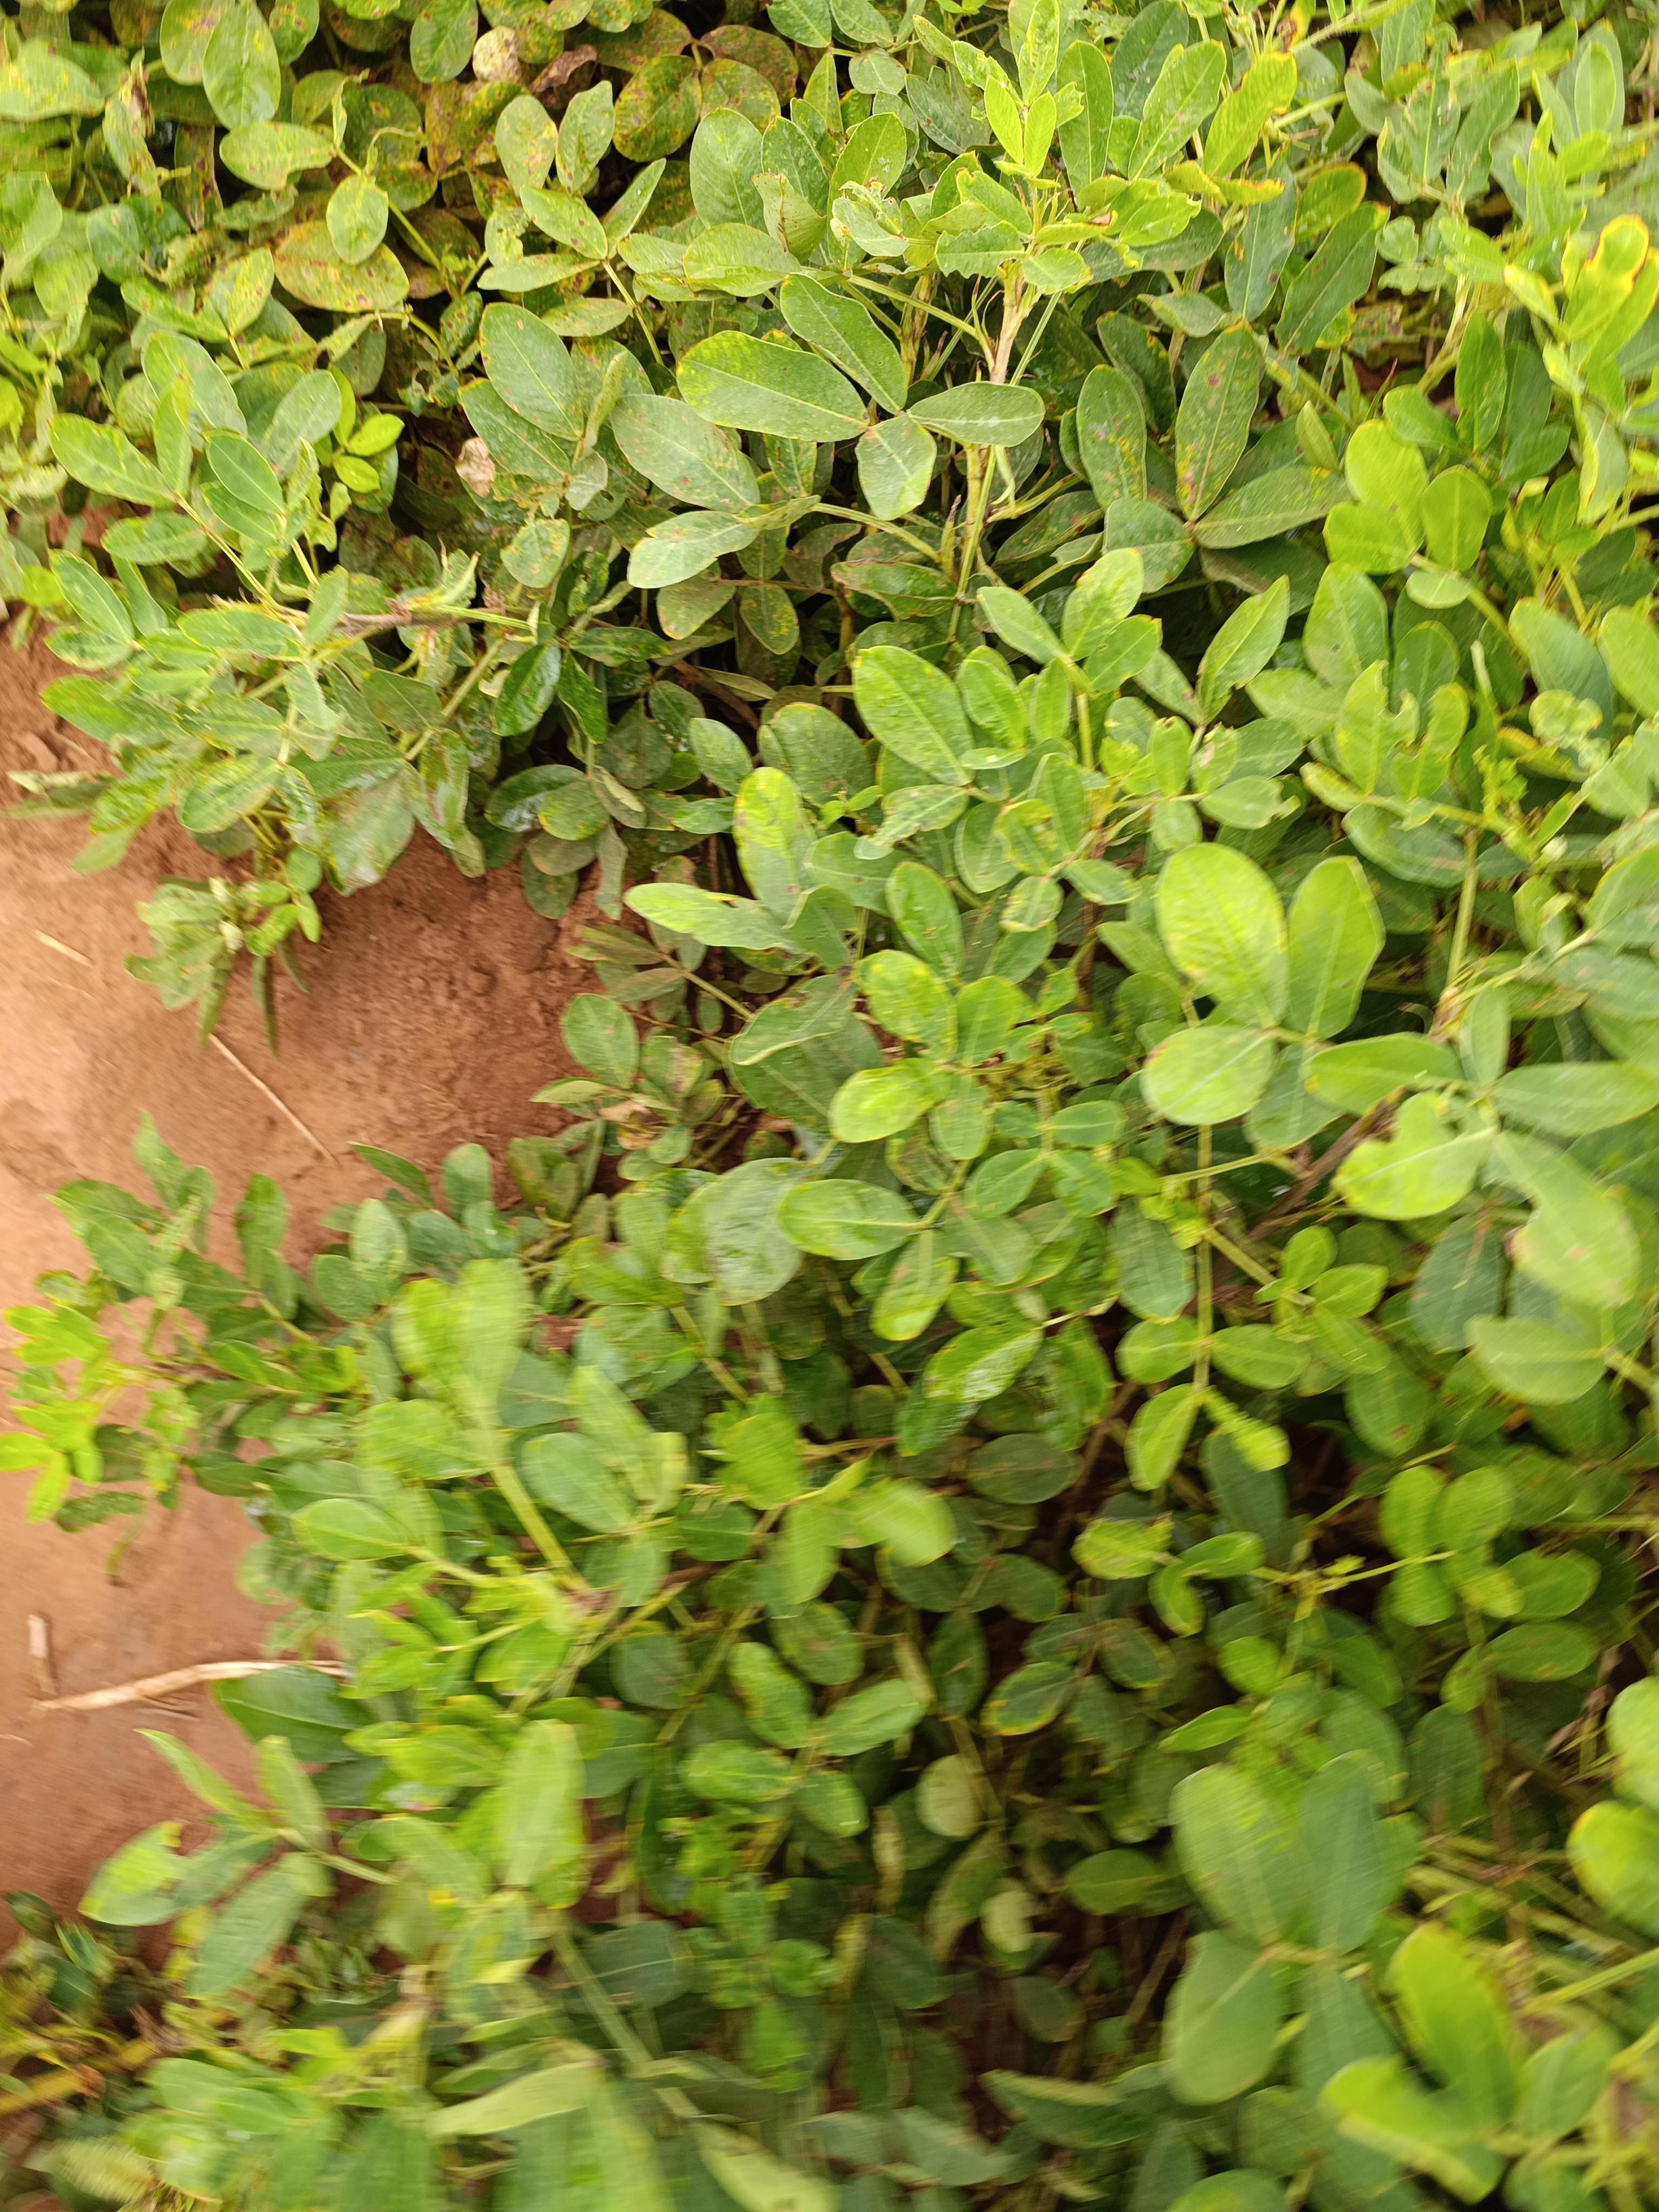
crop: groundnut
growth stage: pegging
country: Kenya
